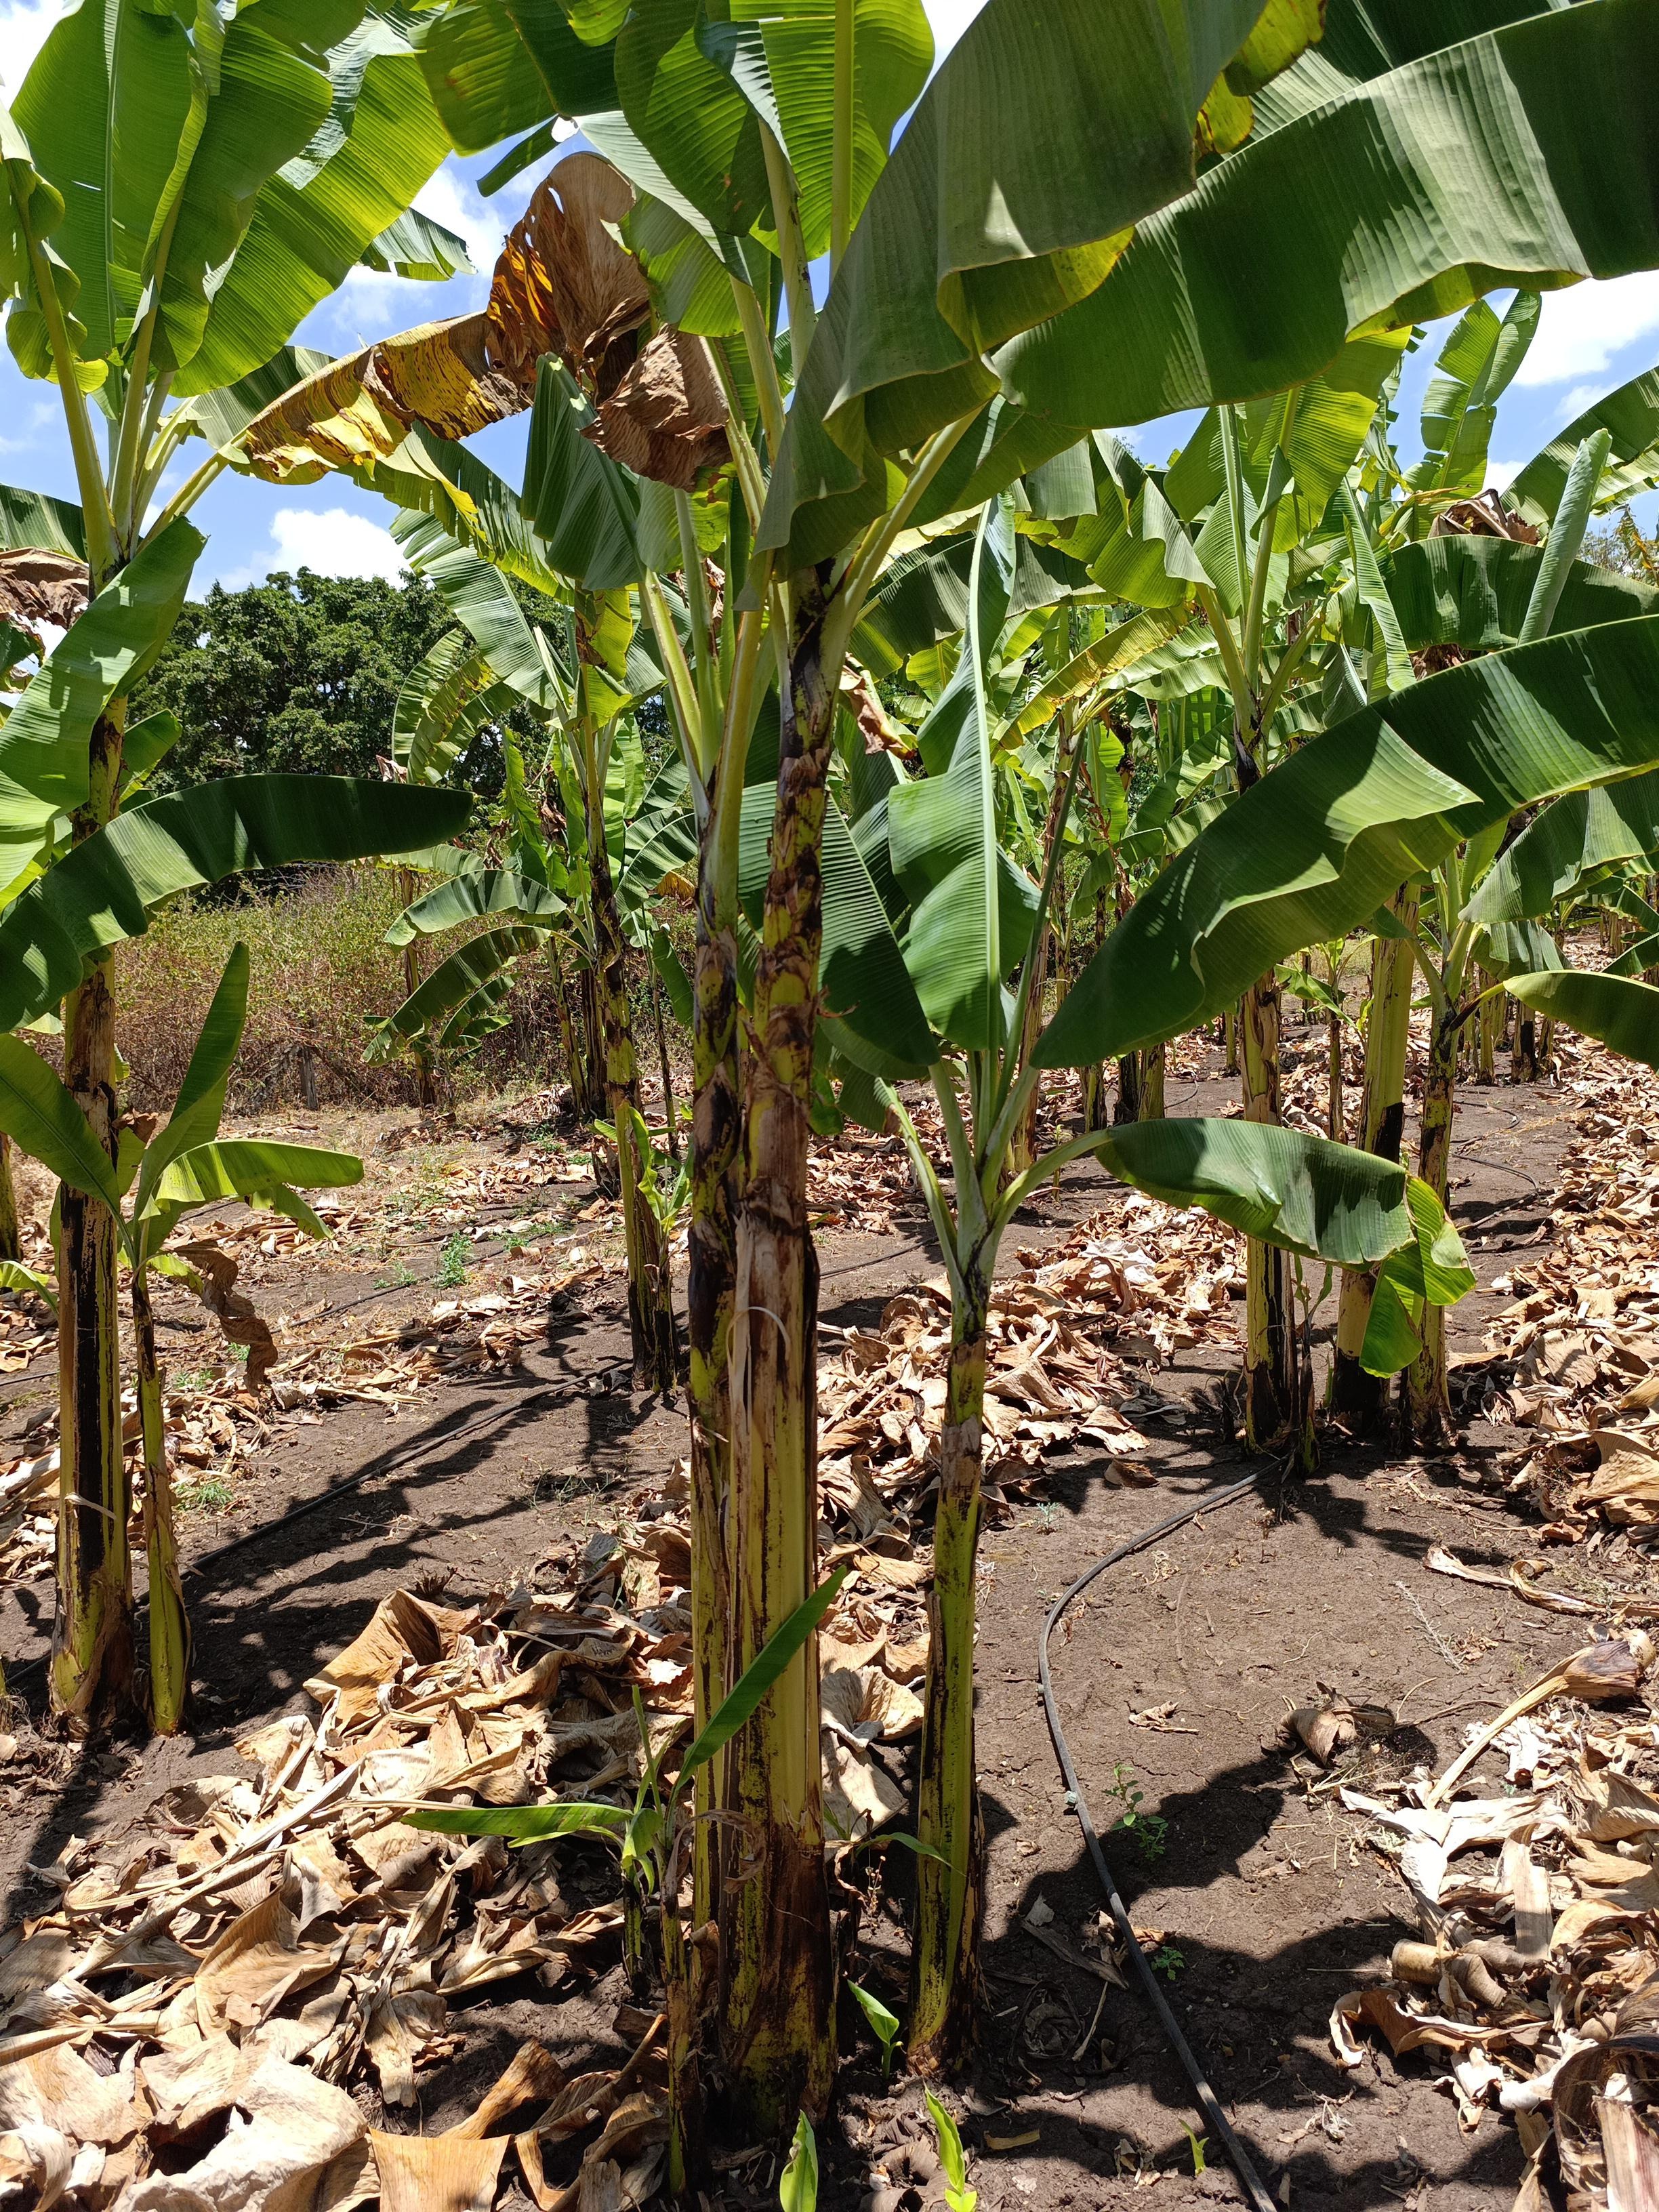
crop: banana
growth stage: vegetative
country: Tanzania
